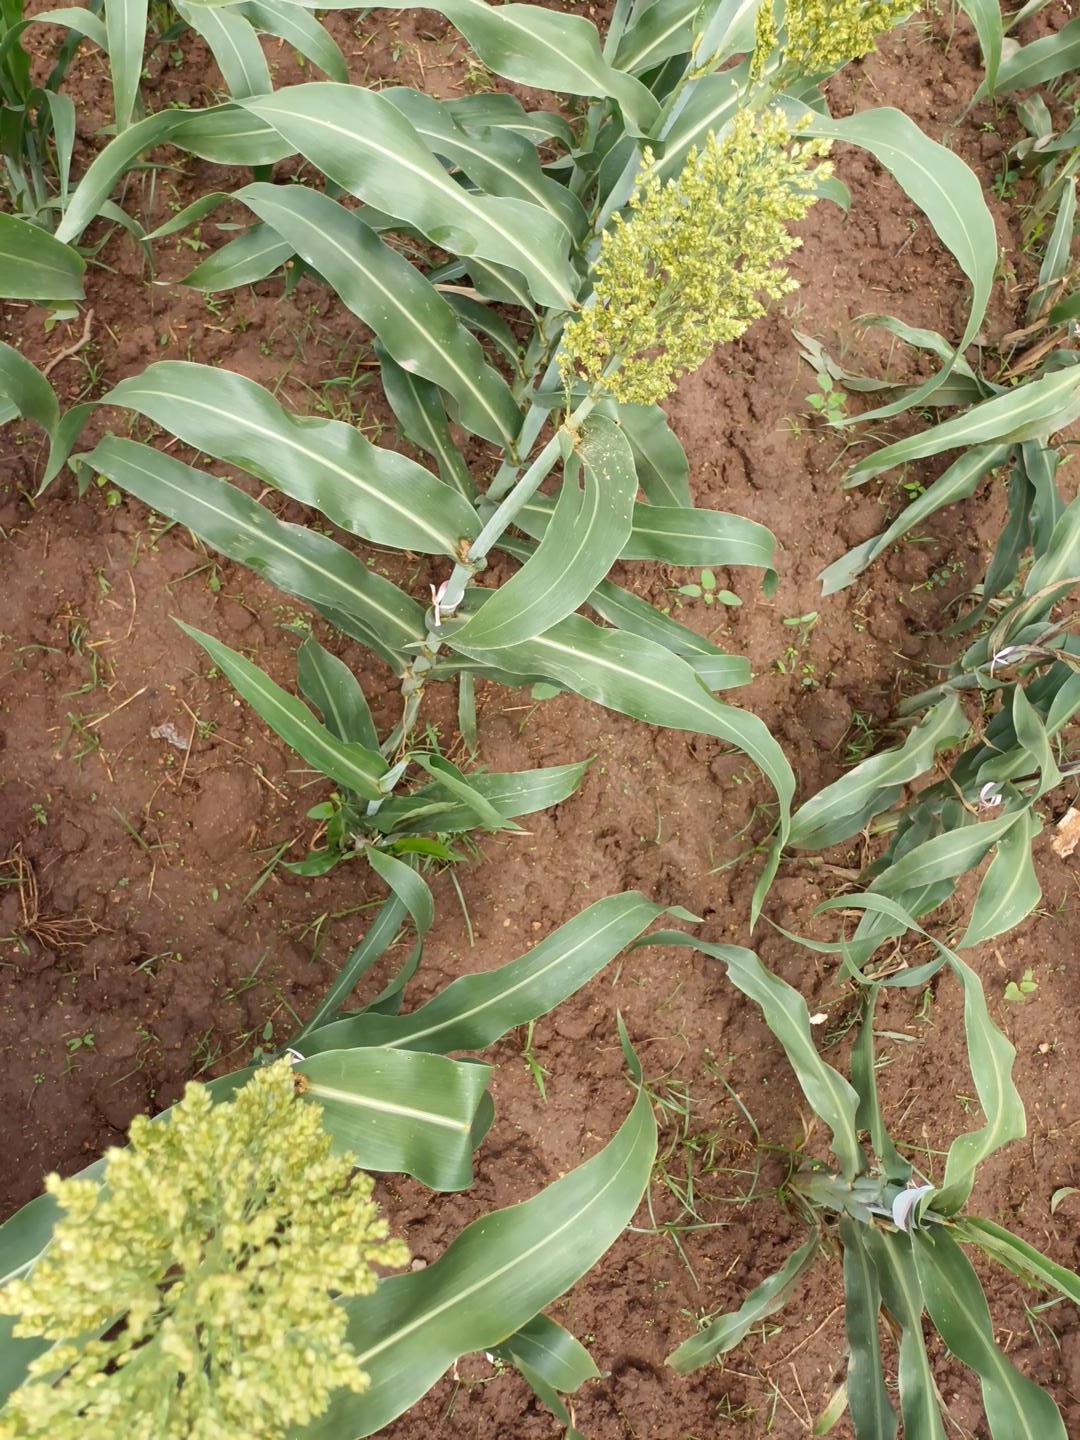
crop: sorghum
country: Kenya
